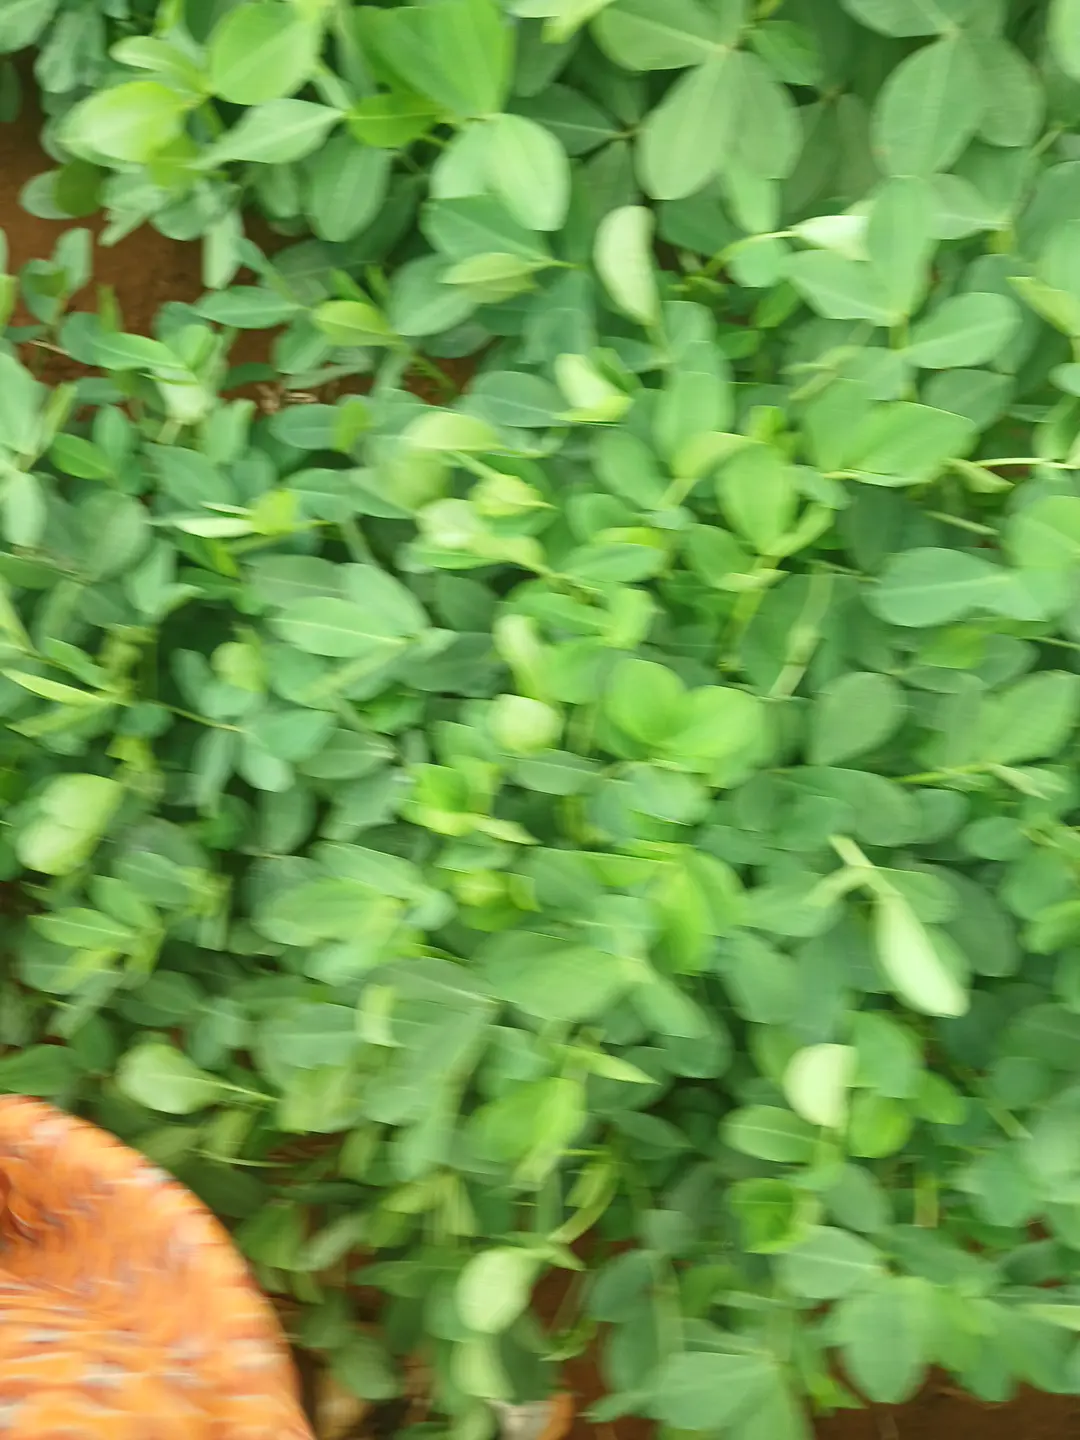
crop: groundnut
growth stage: pegging
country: Kenya
